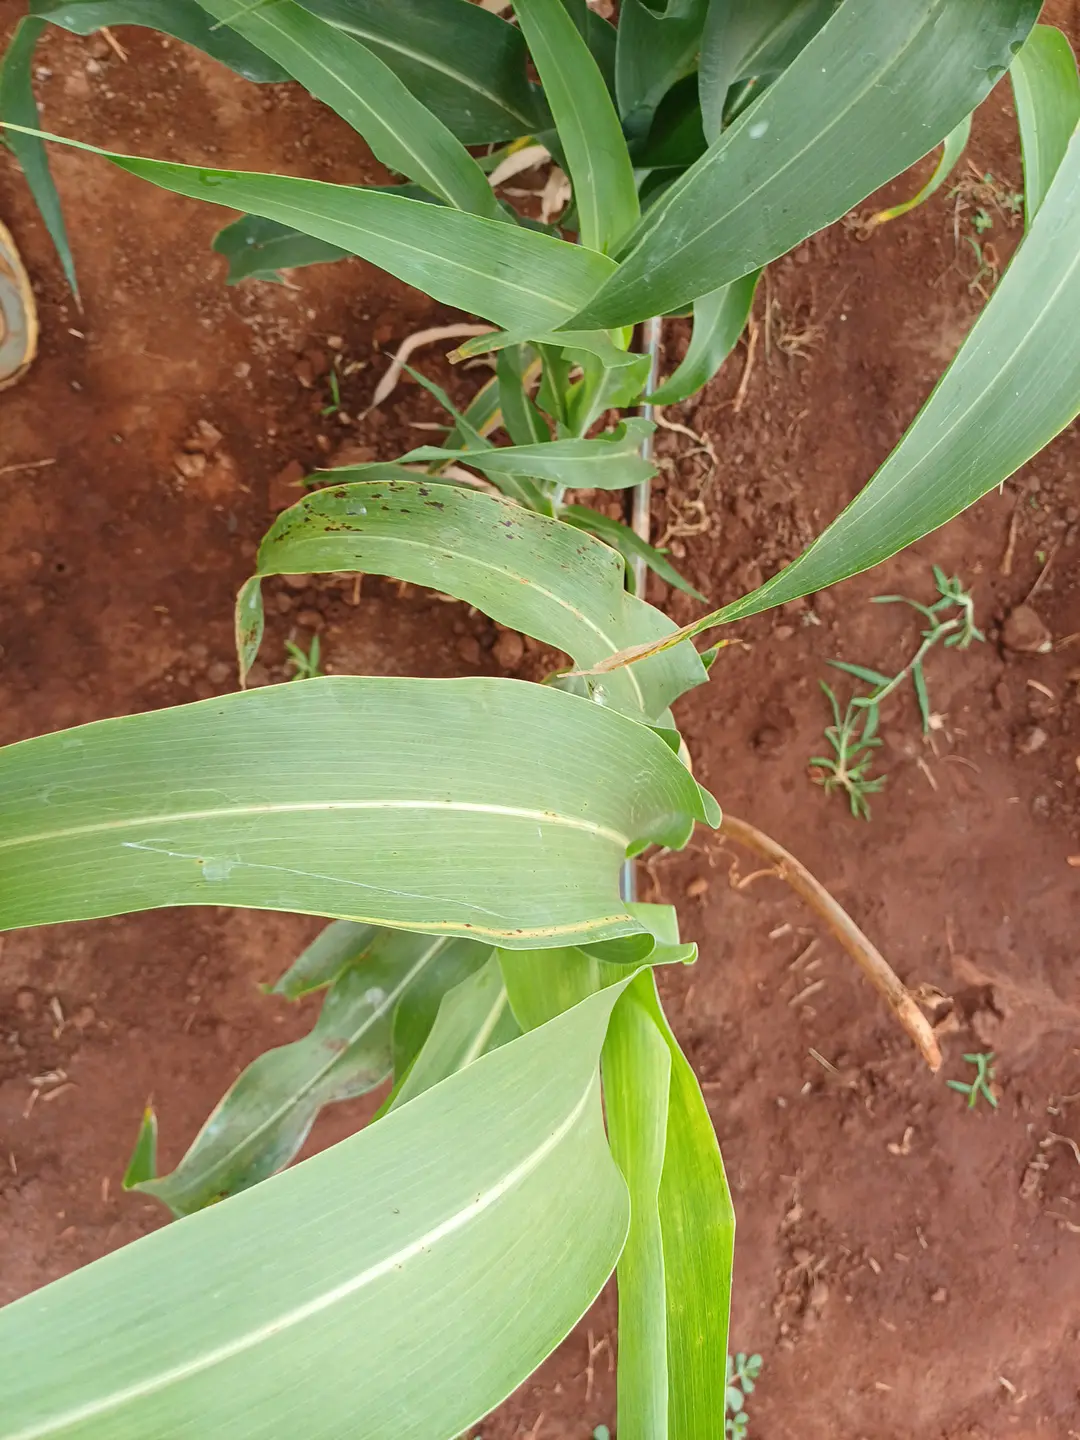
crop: sorghum
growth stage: heading tuber
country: Kenya
